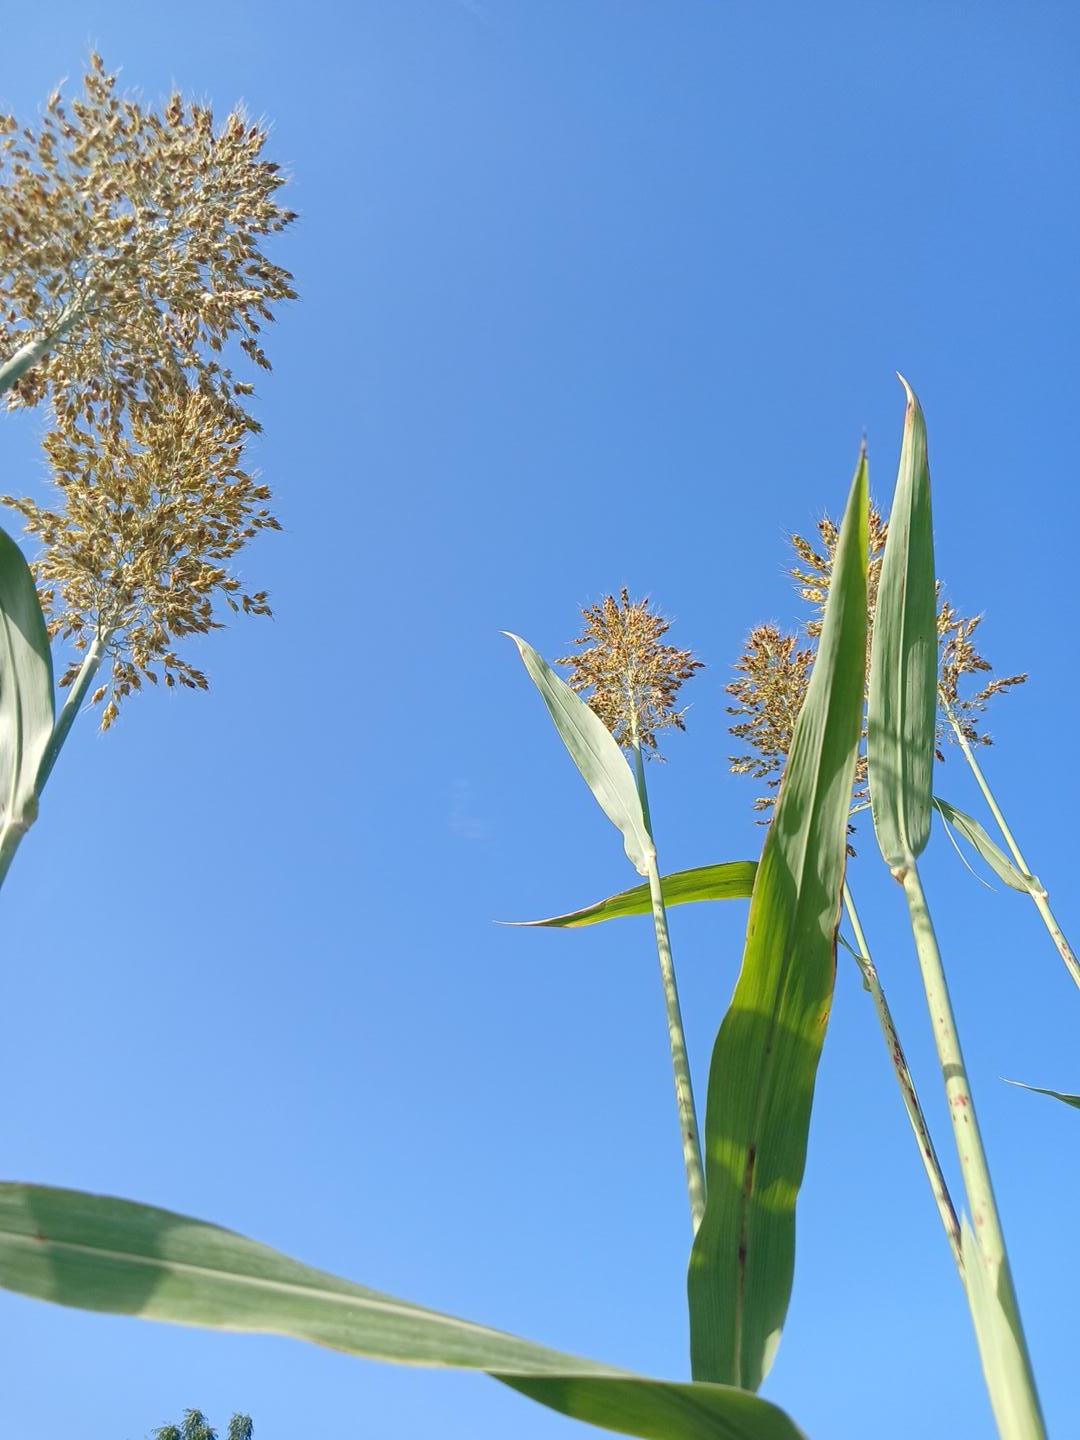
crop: sorghum
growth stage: filling grain
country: Senegal
